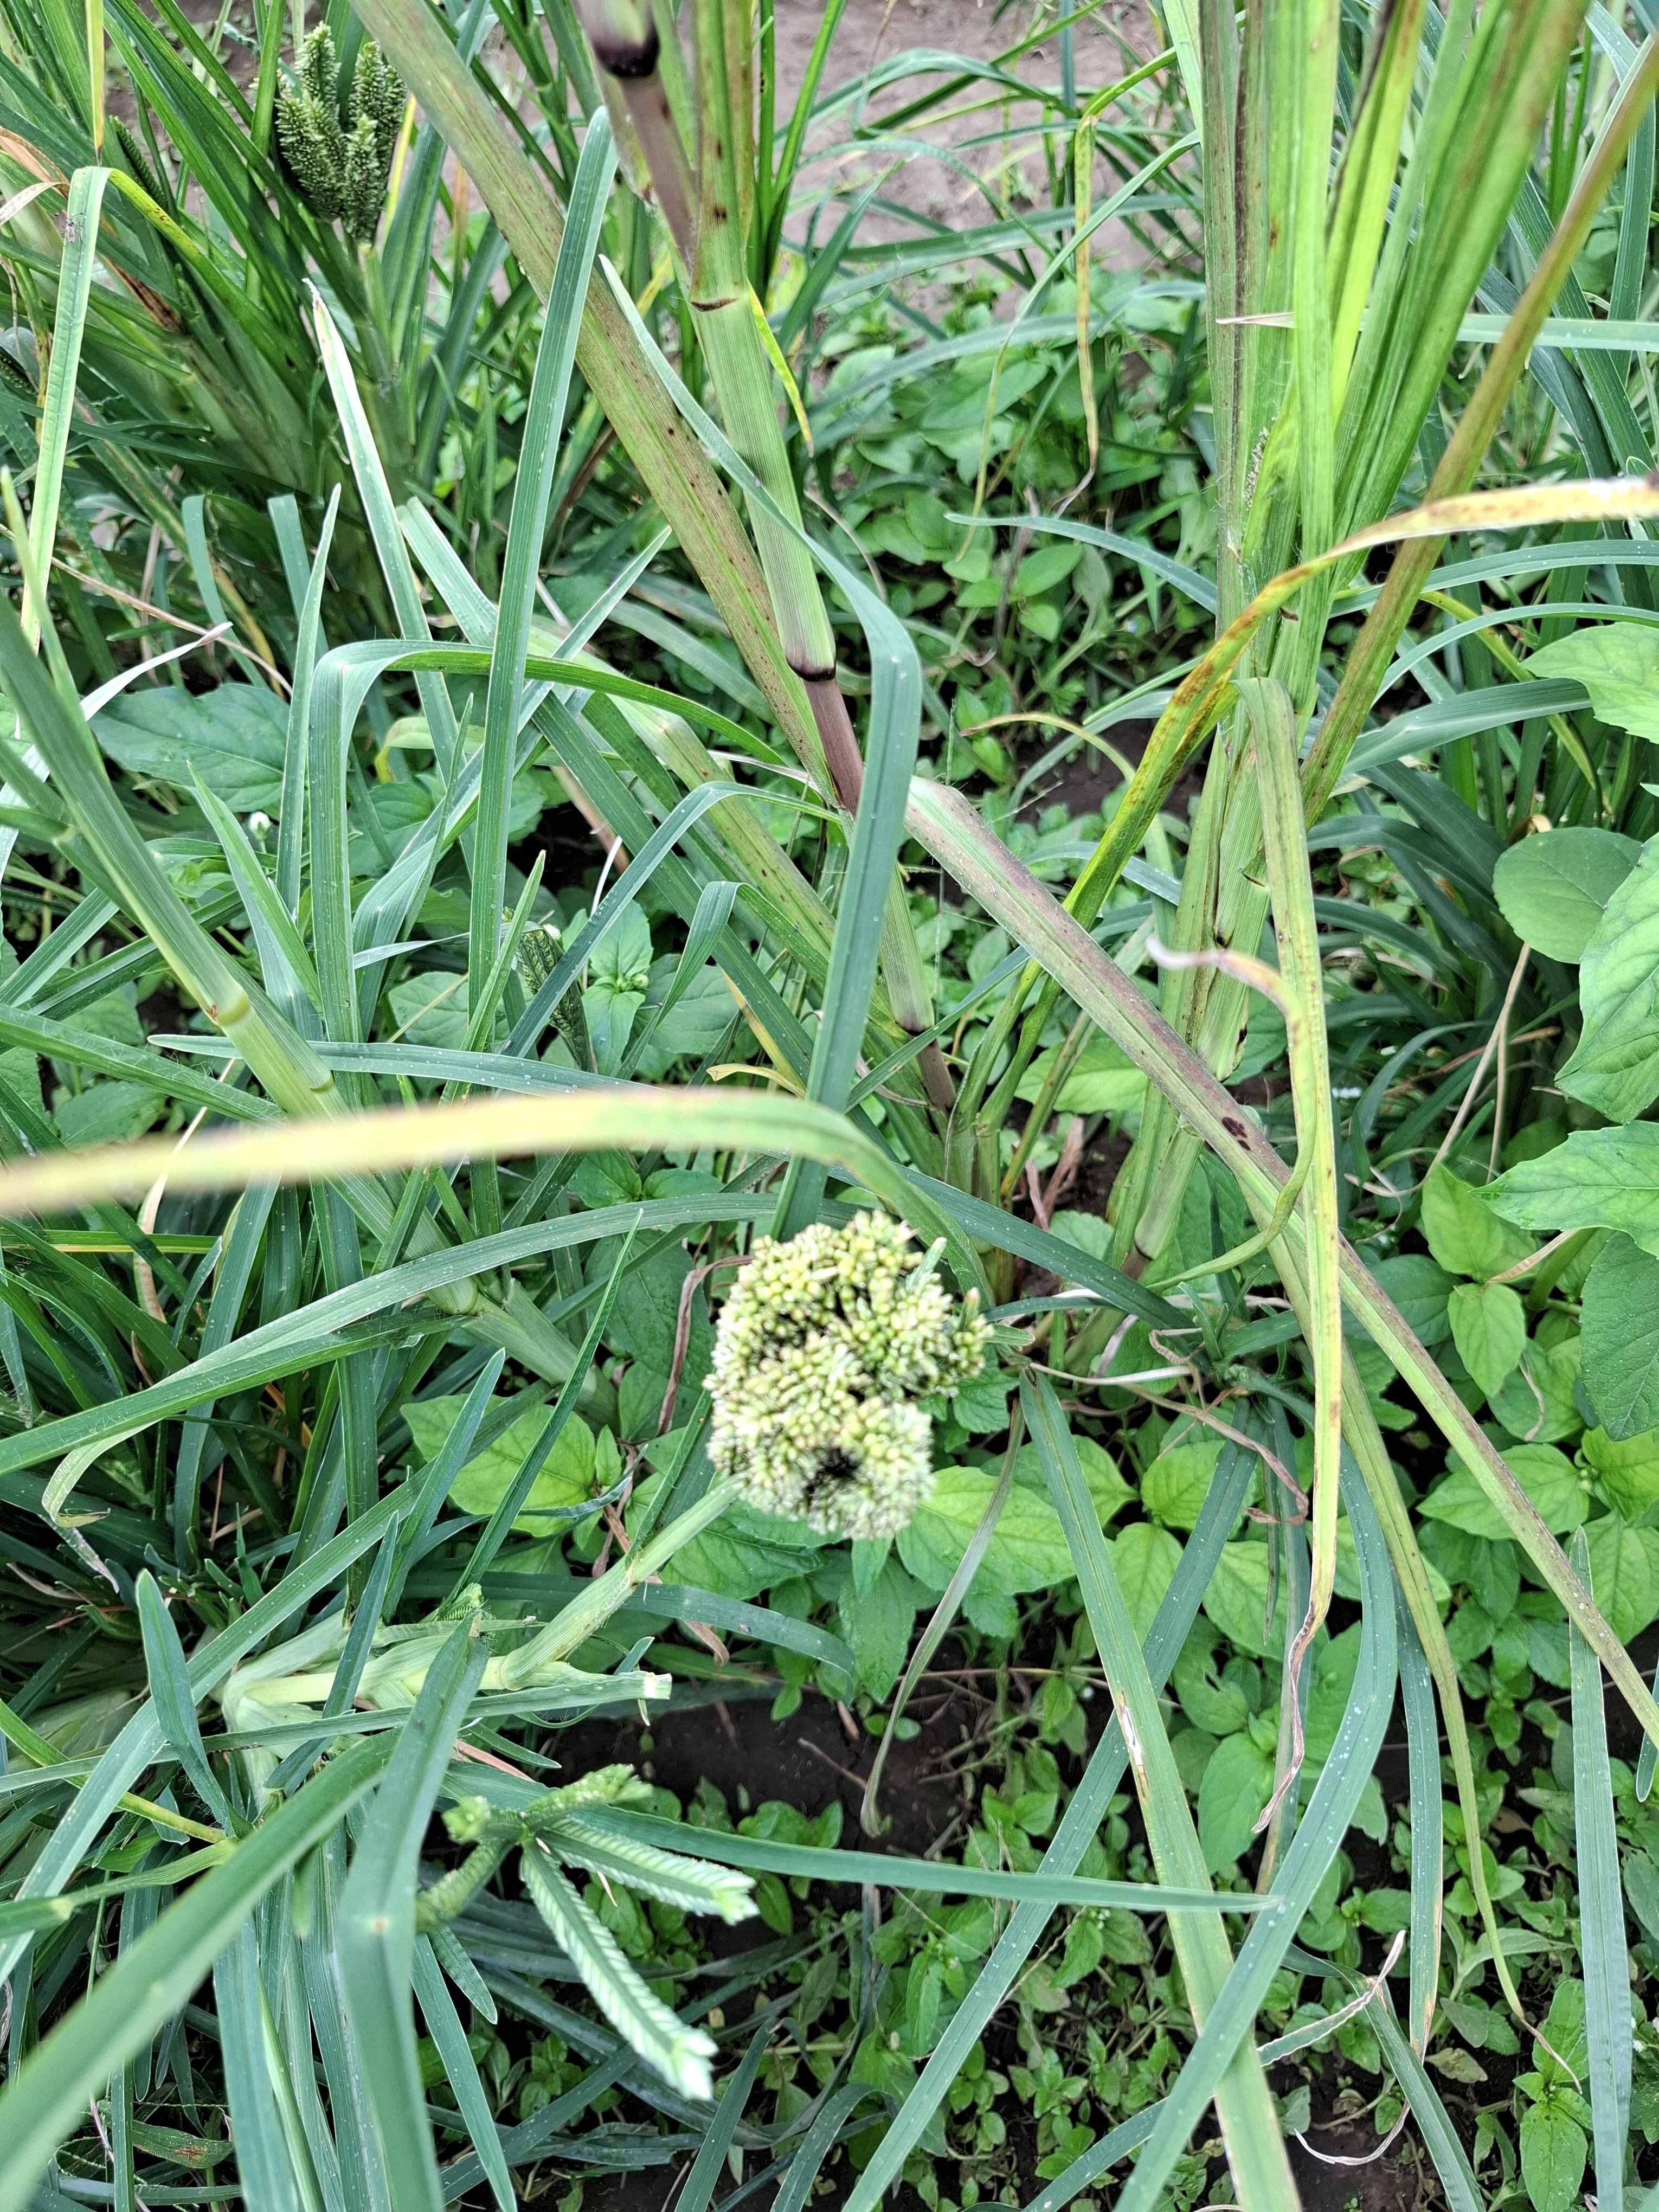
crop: sweet potato
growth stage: vegetative
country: Tanzania
